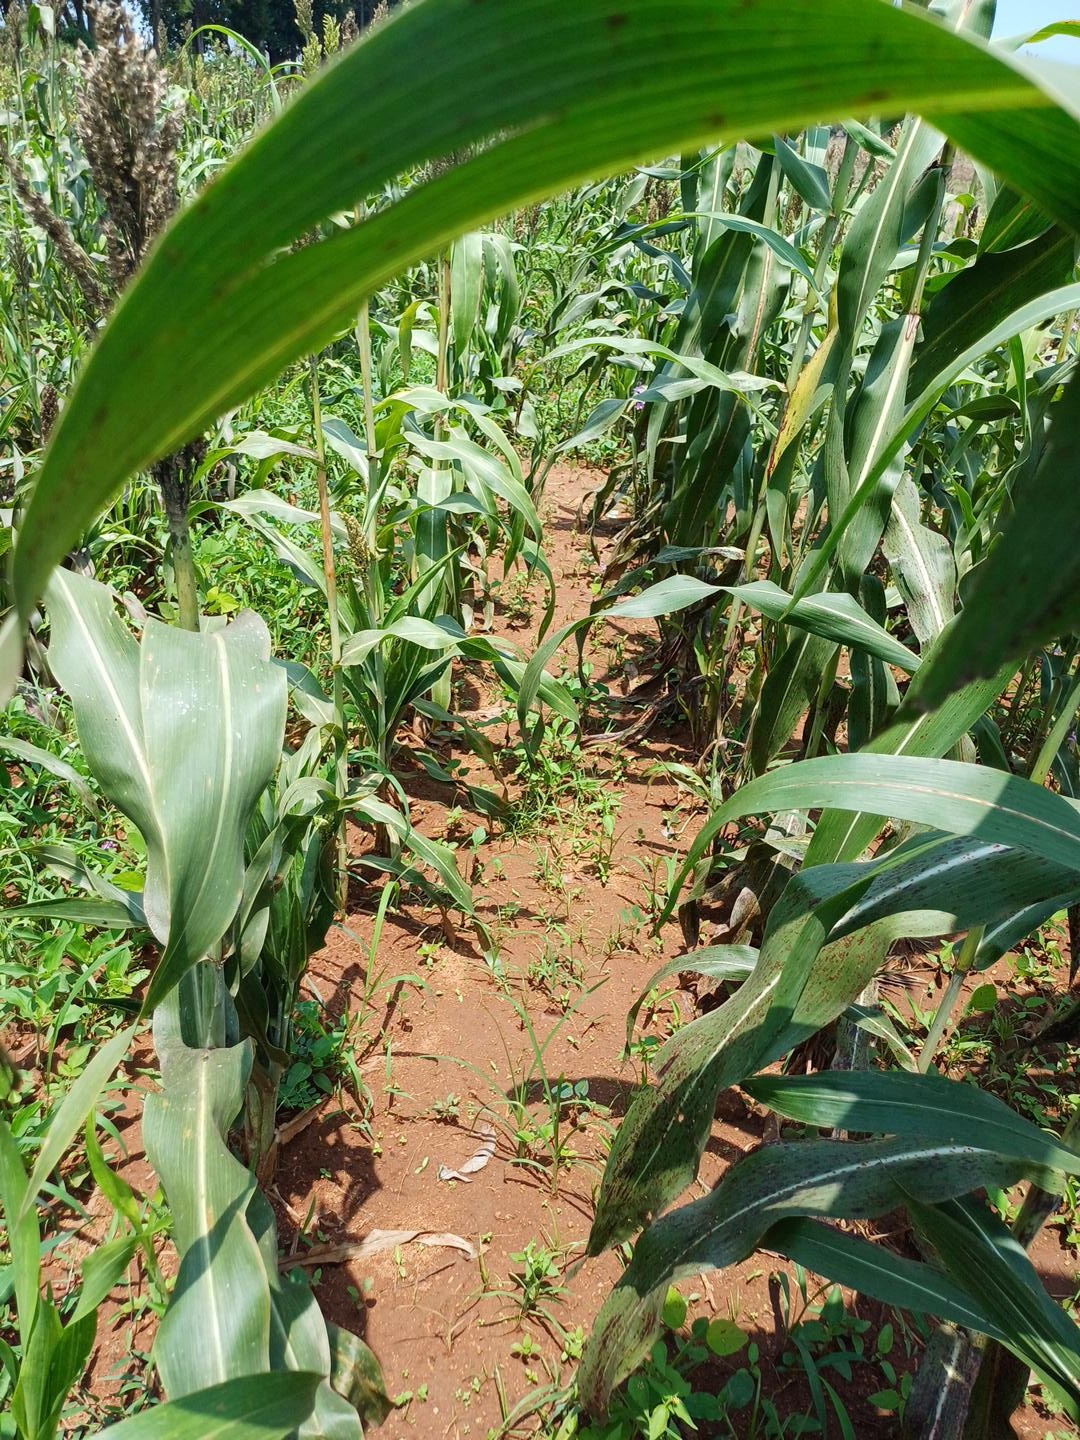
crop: sorghum
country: Kenya
